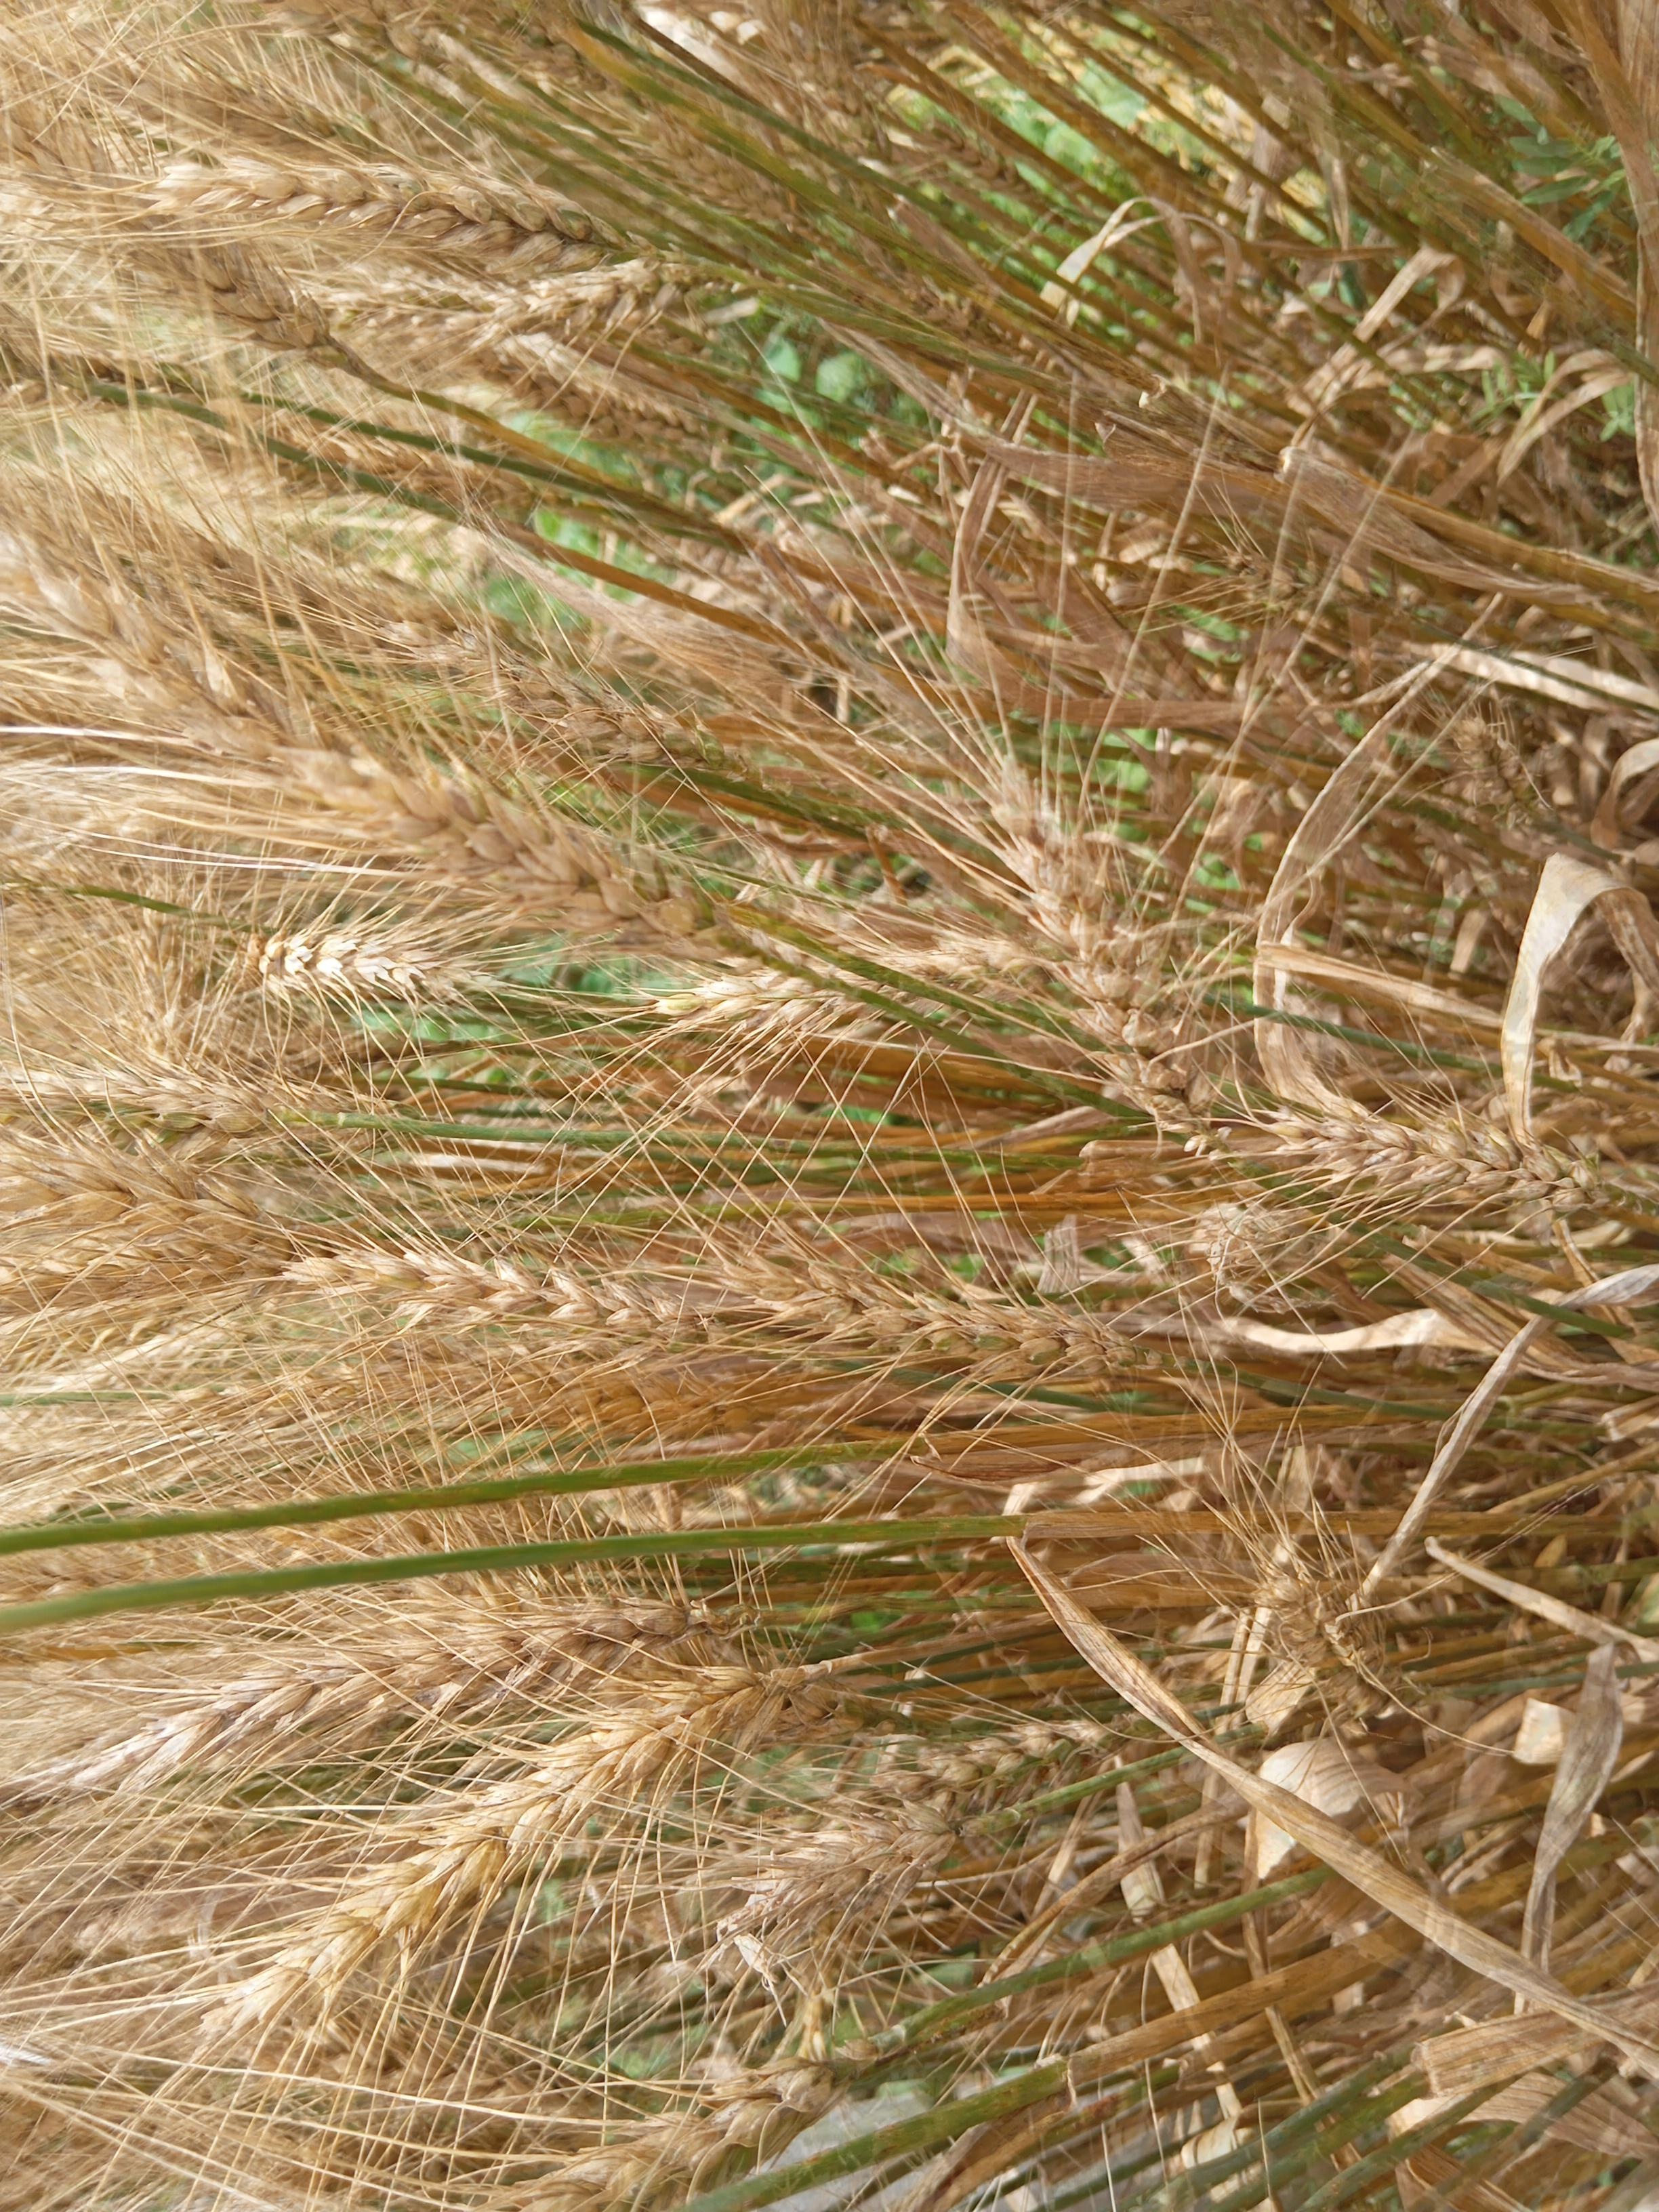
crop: wheat
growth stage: maturity
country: Kenya
